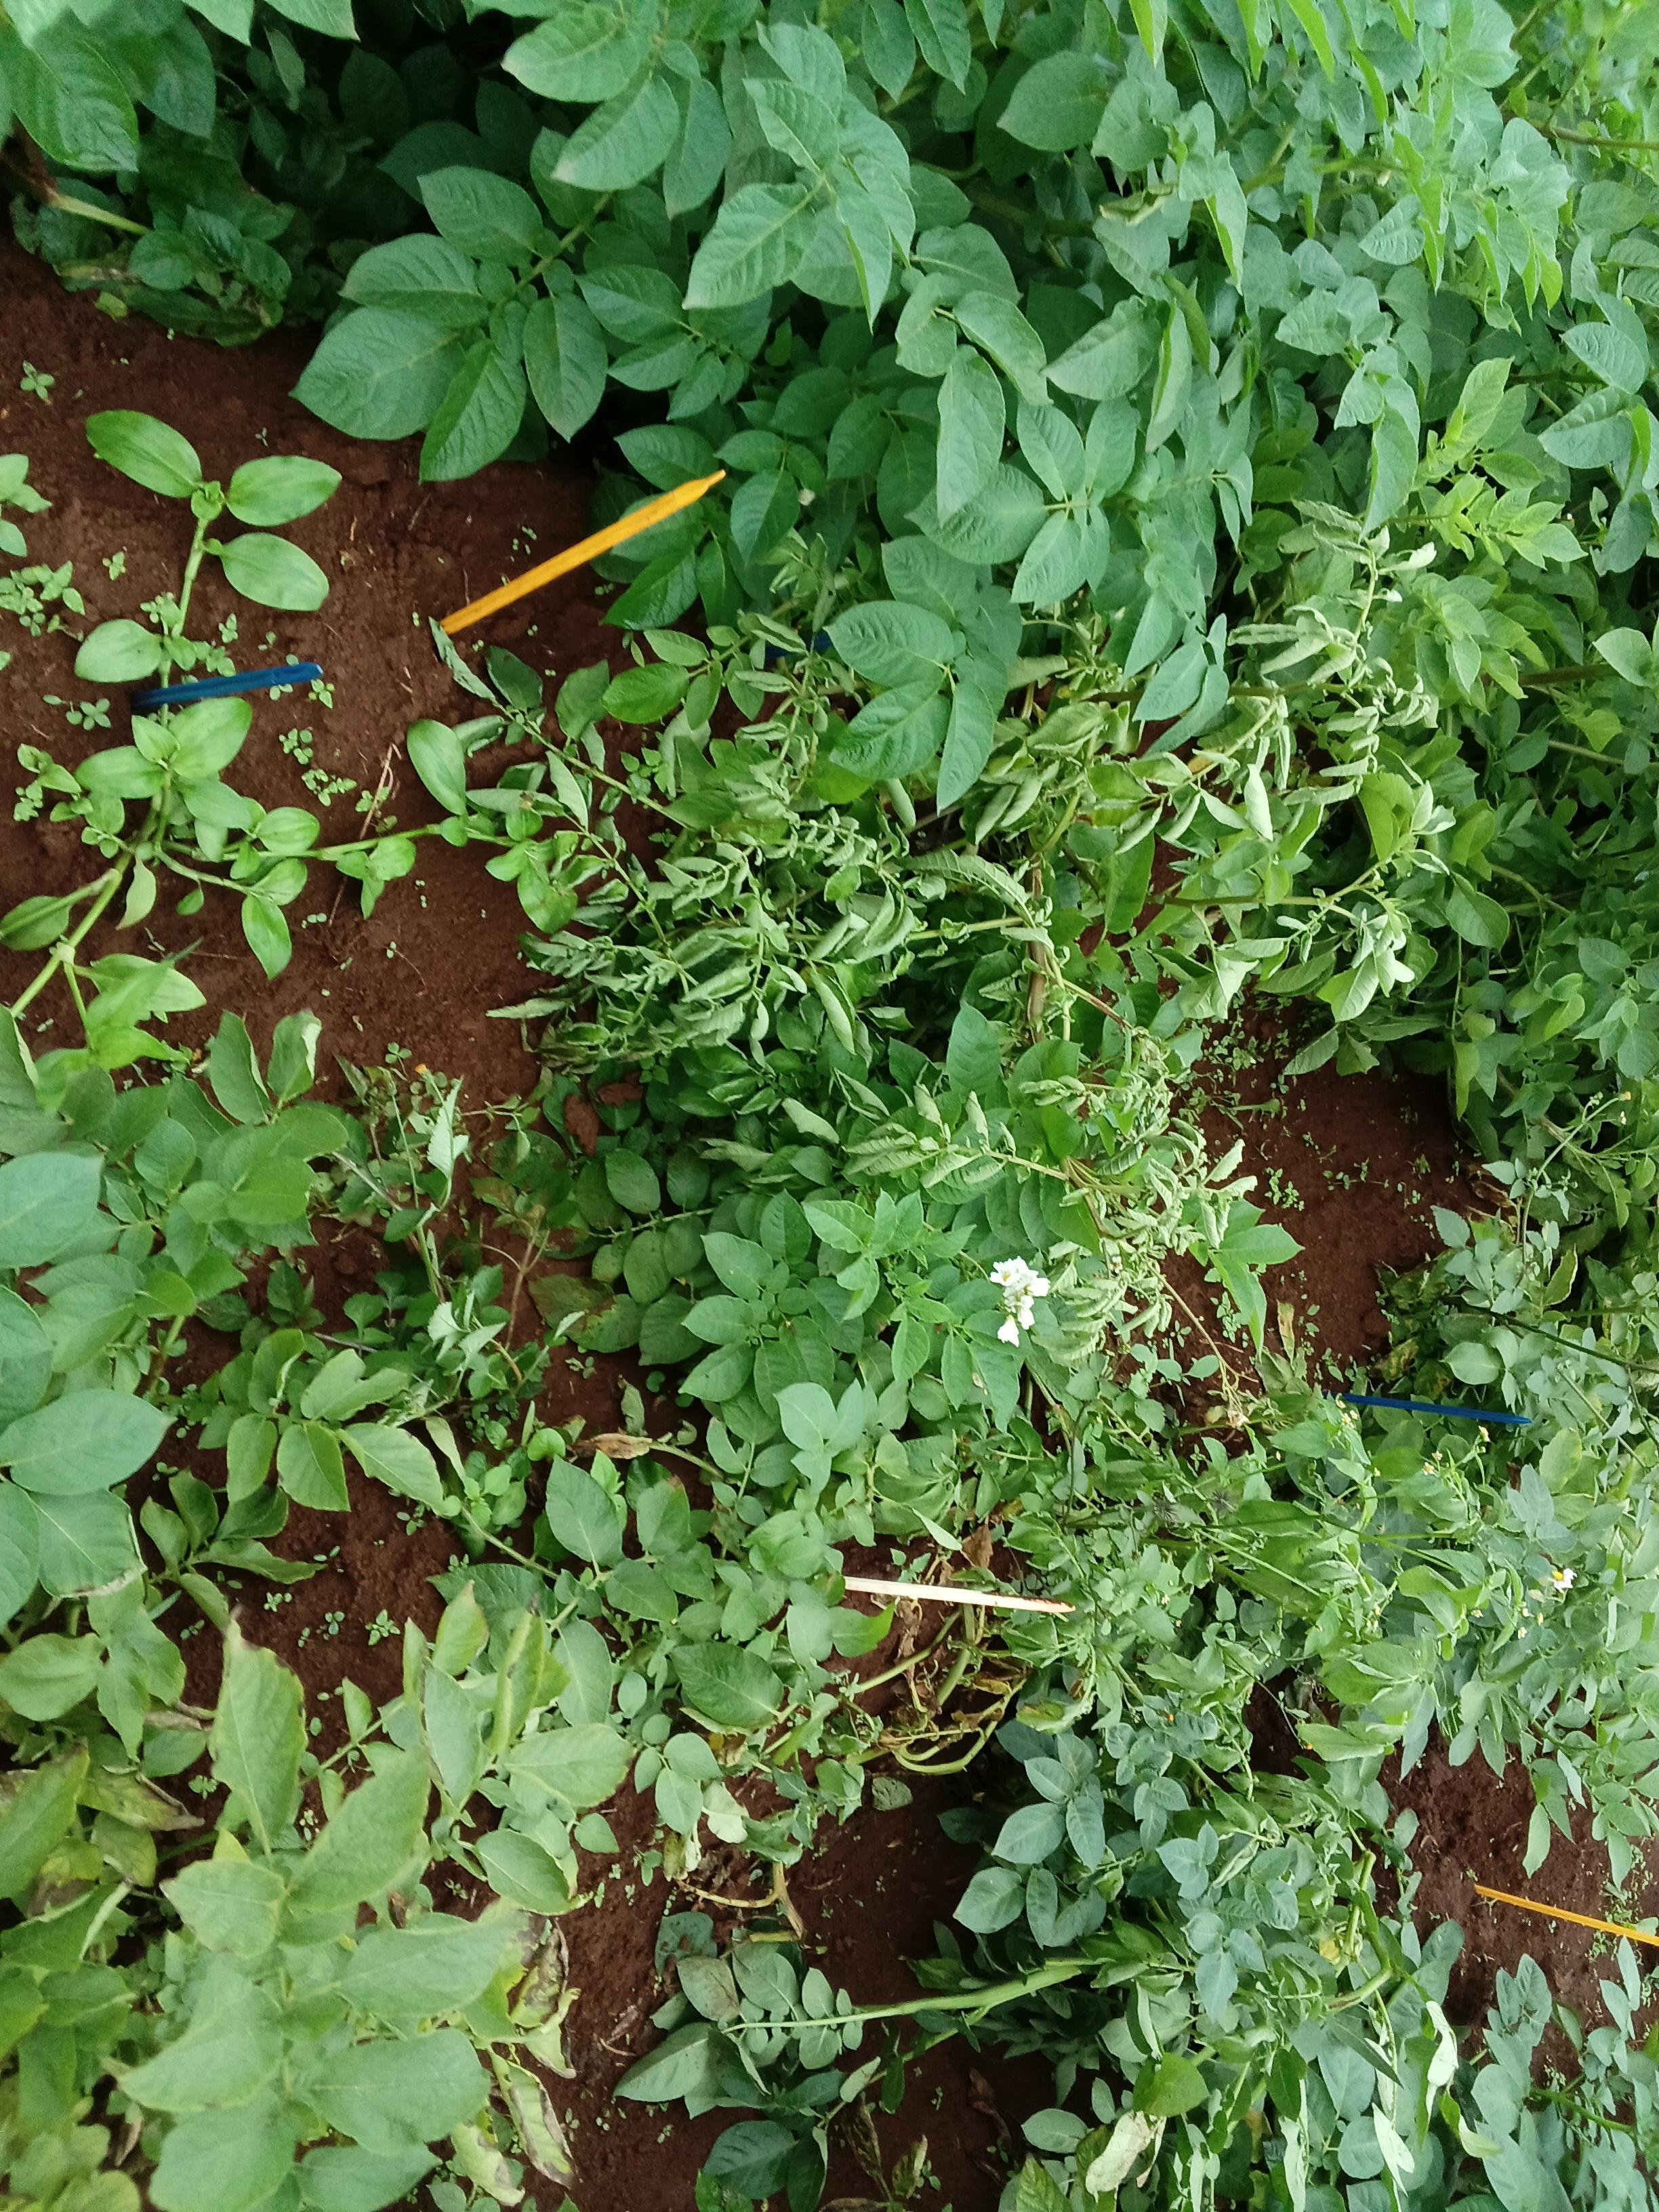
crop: potato
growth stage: flowering
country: Kenya
